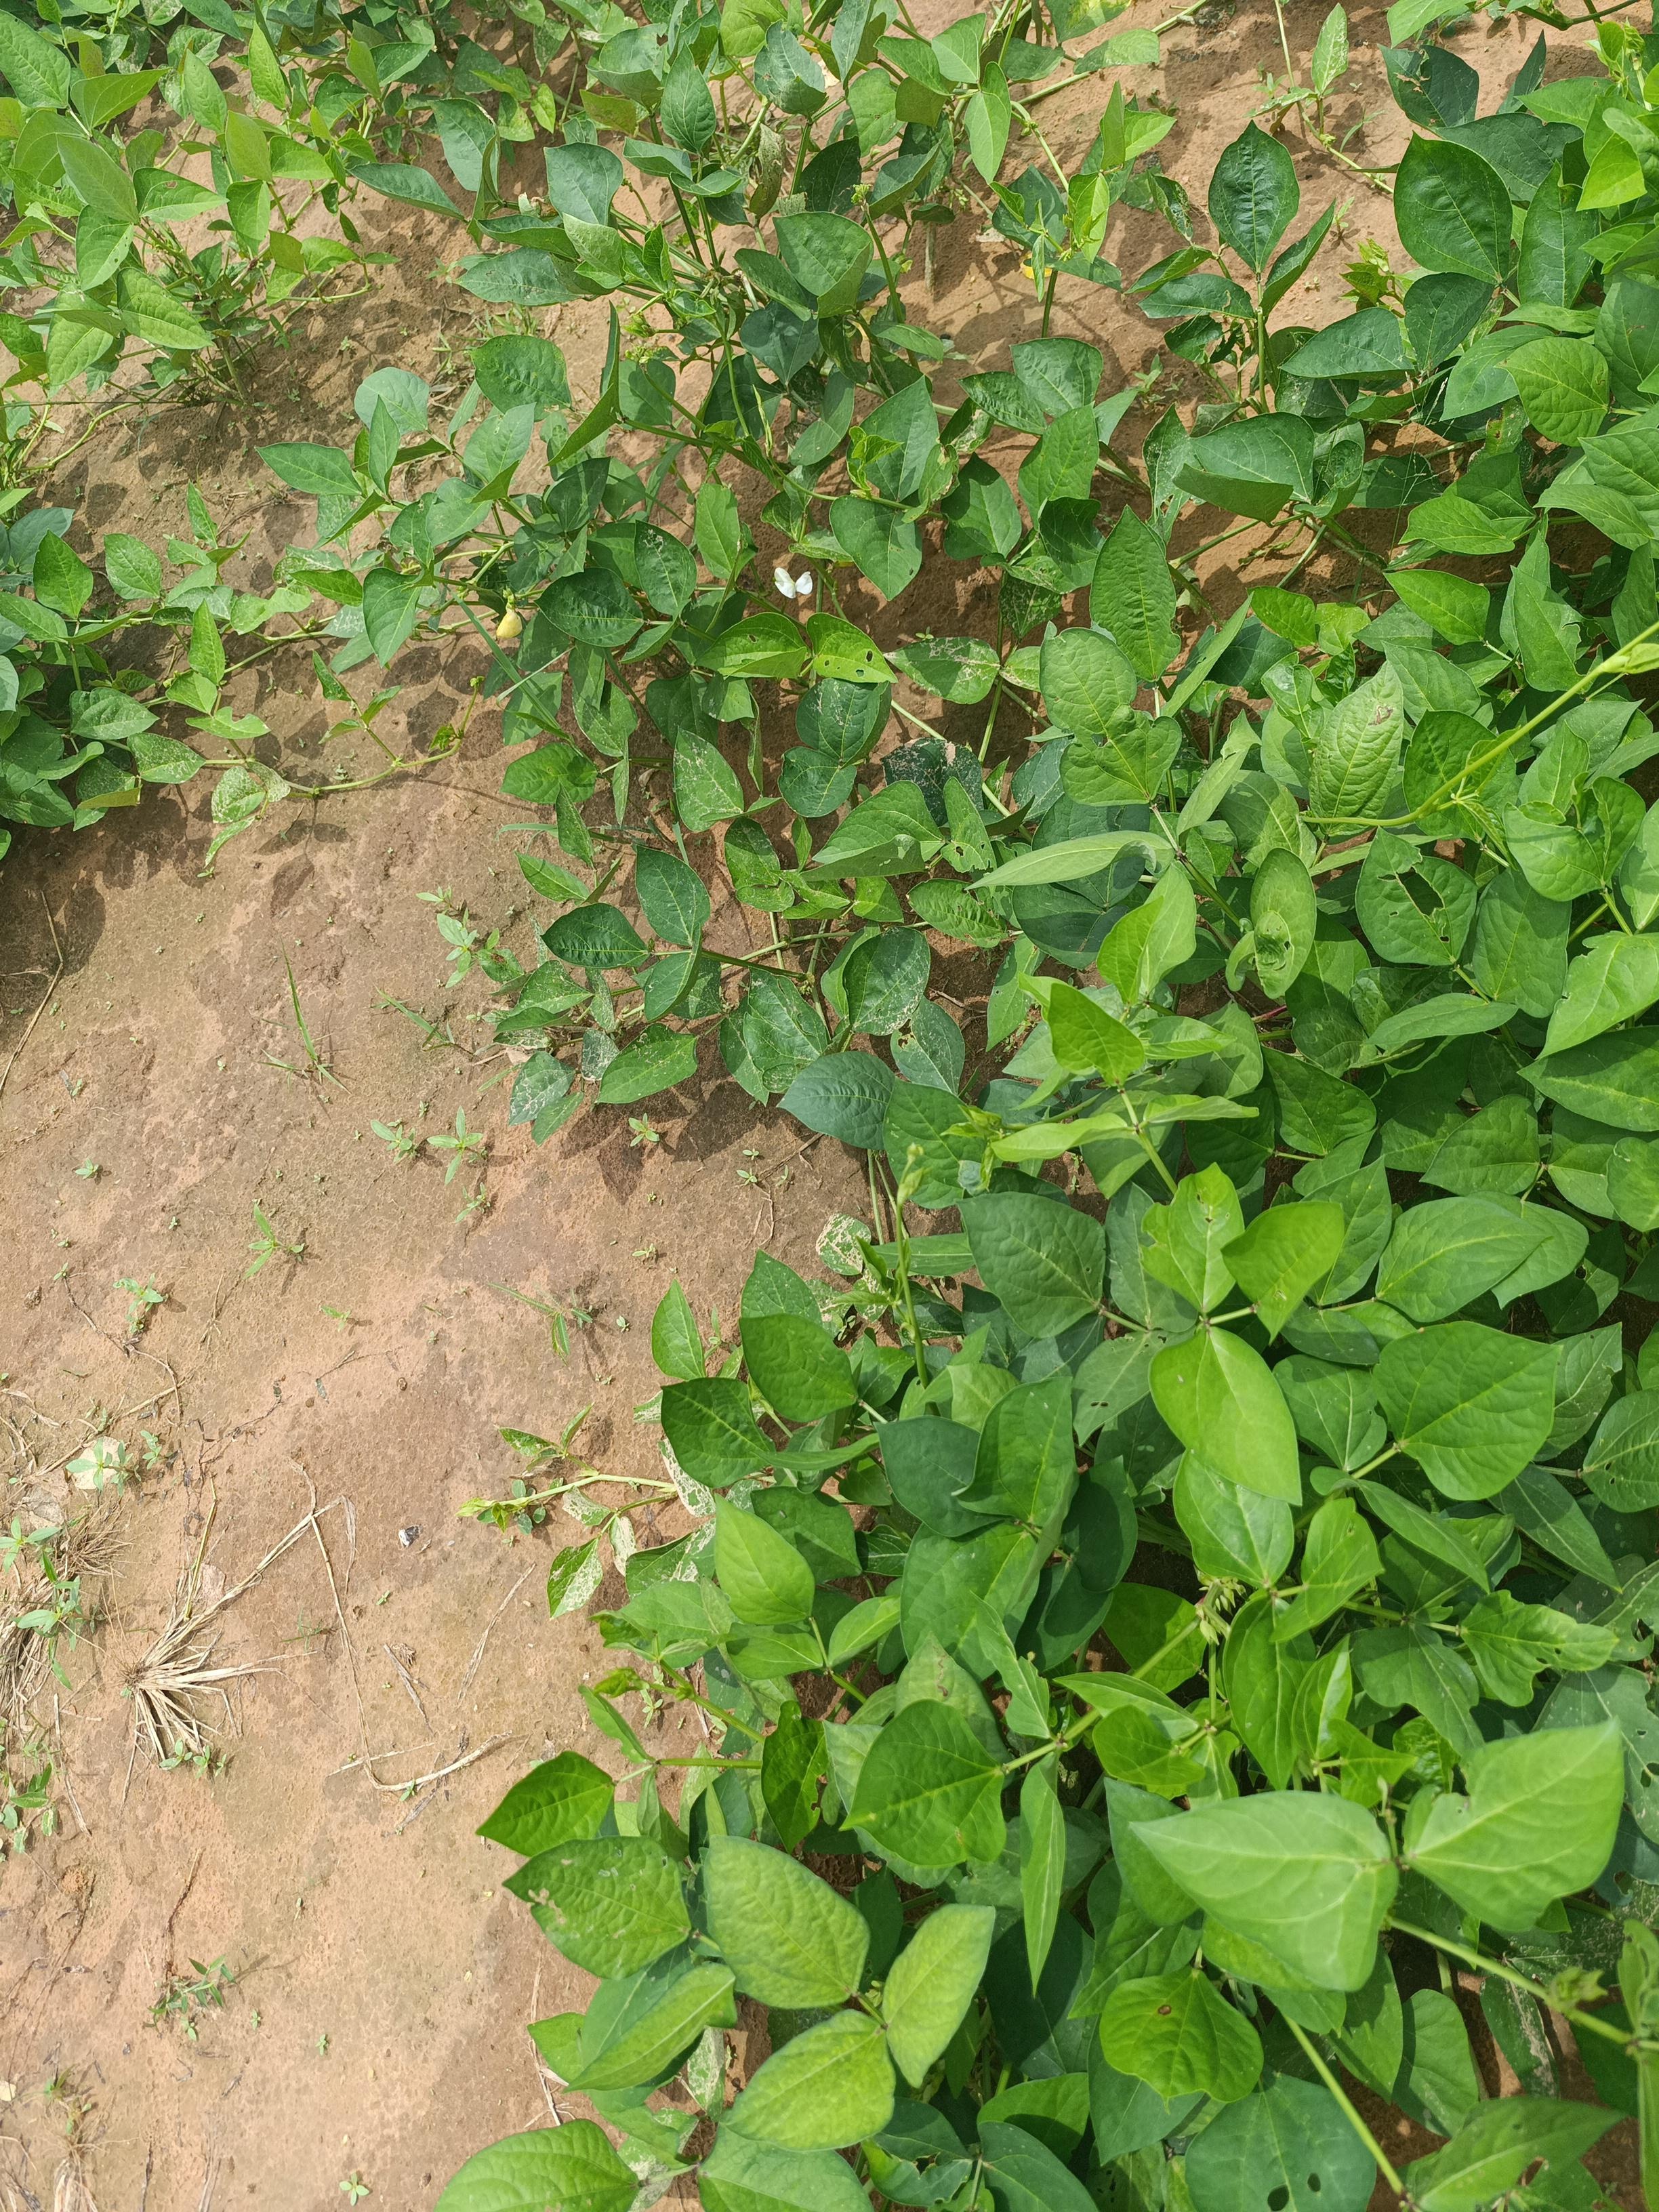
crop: cowpea
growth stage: flowering
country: Nigeria
